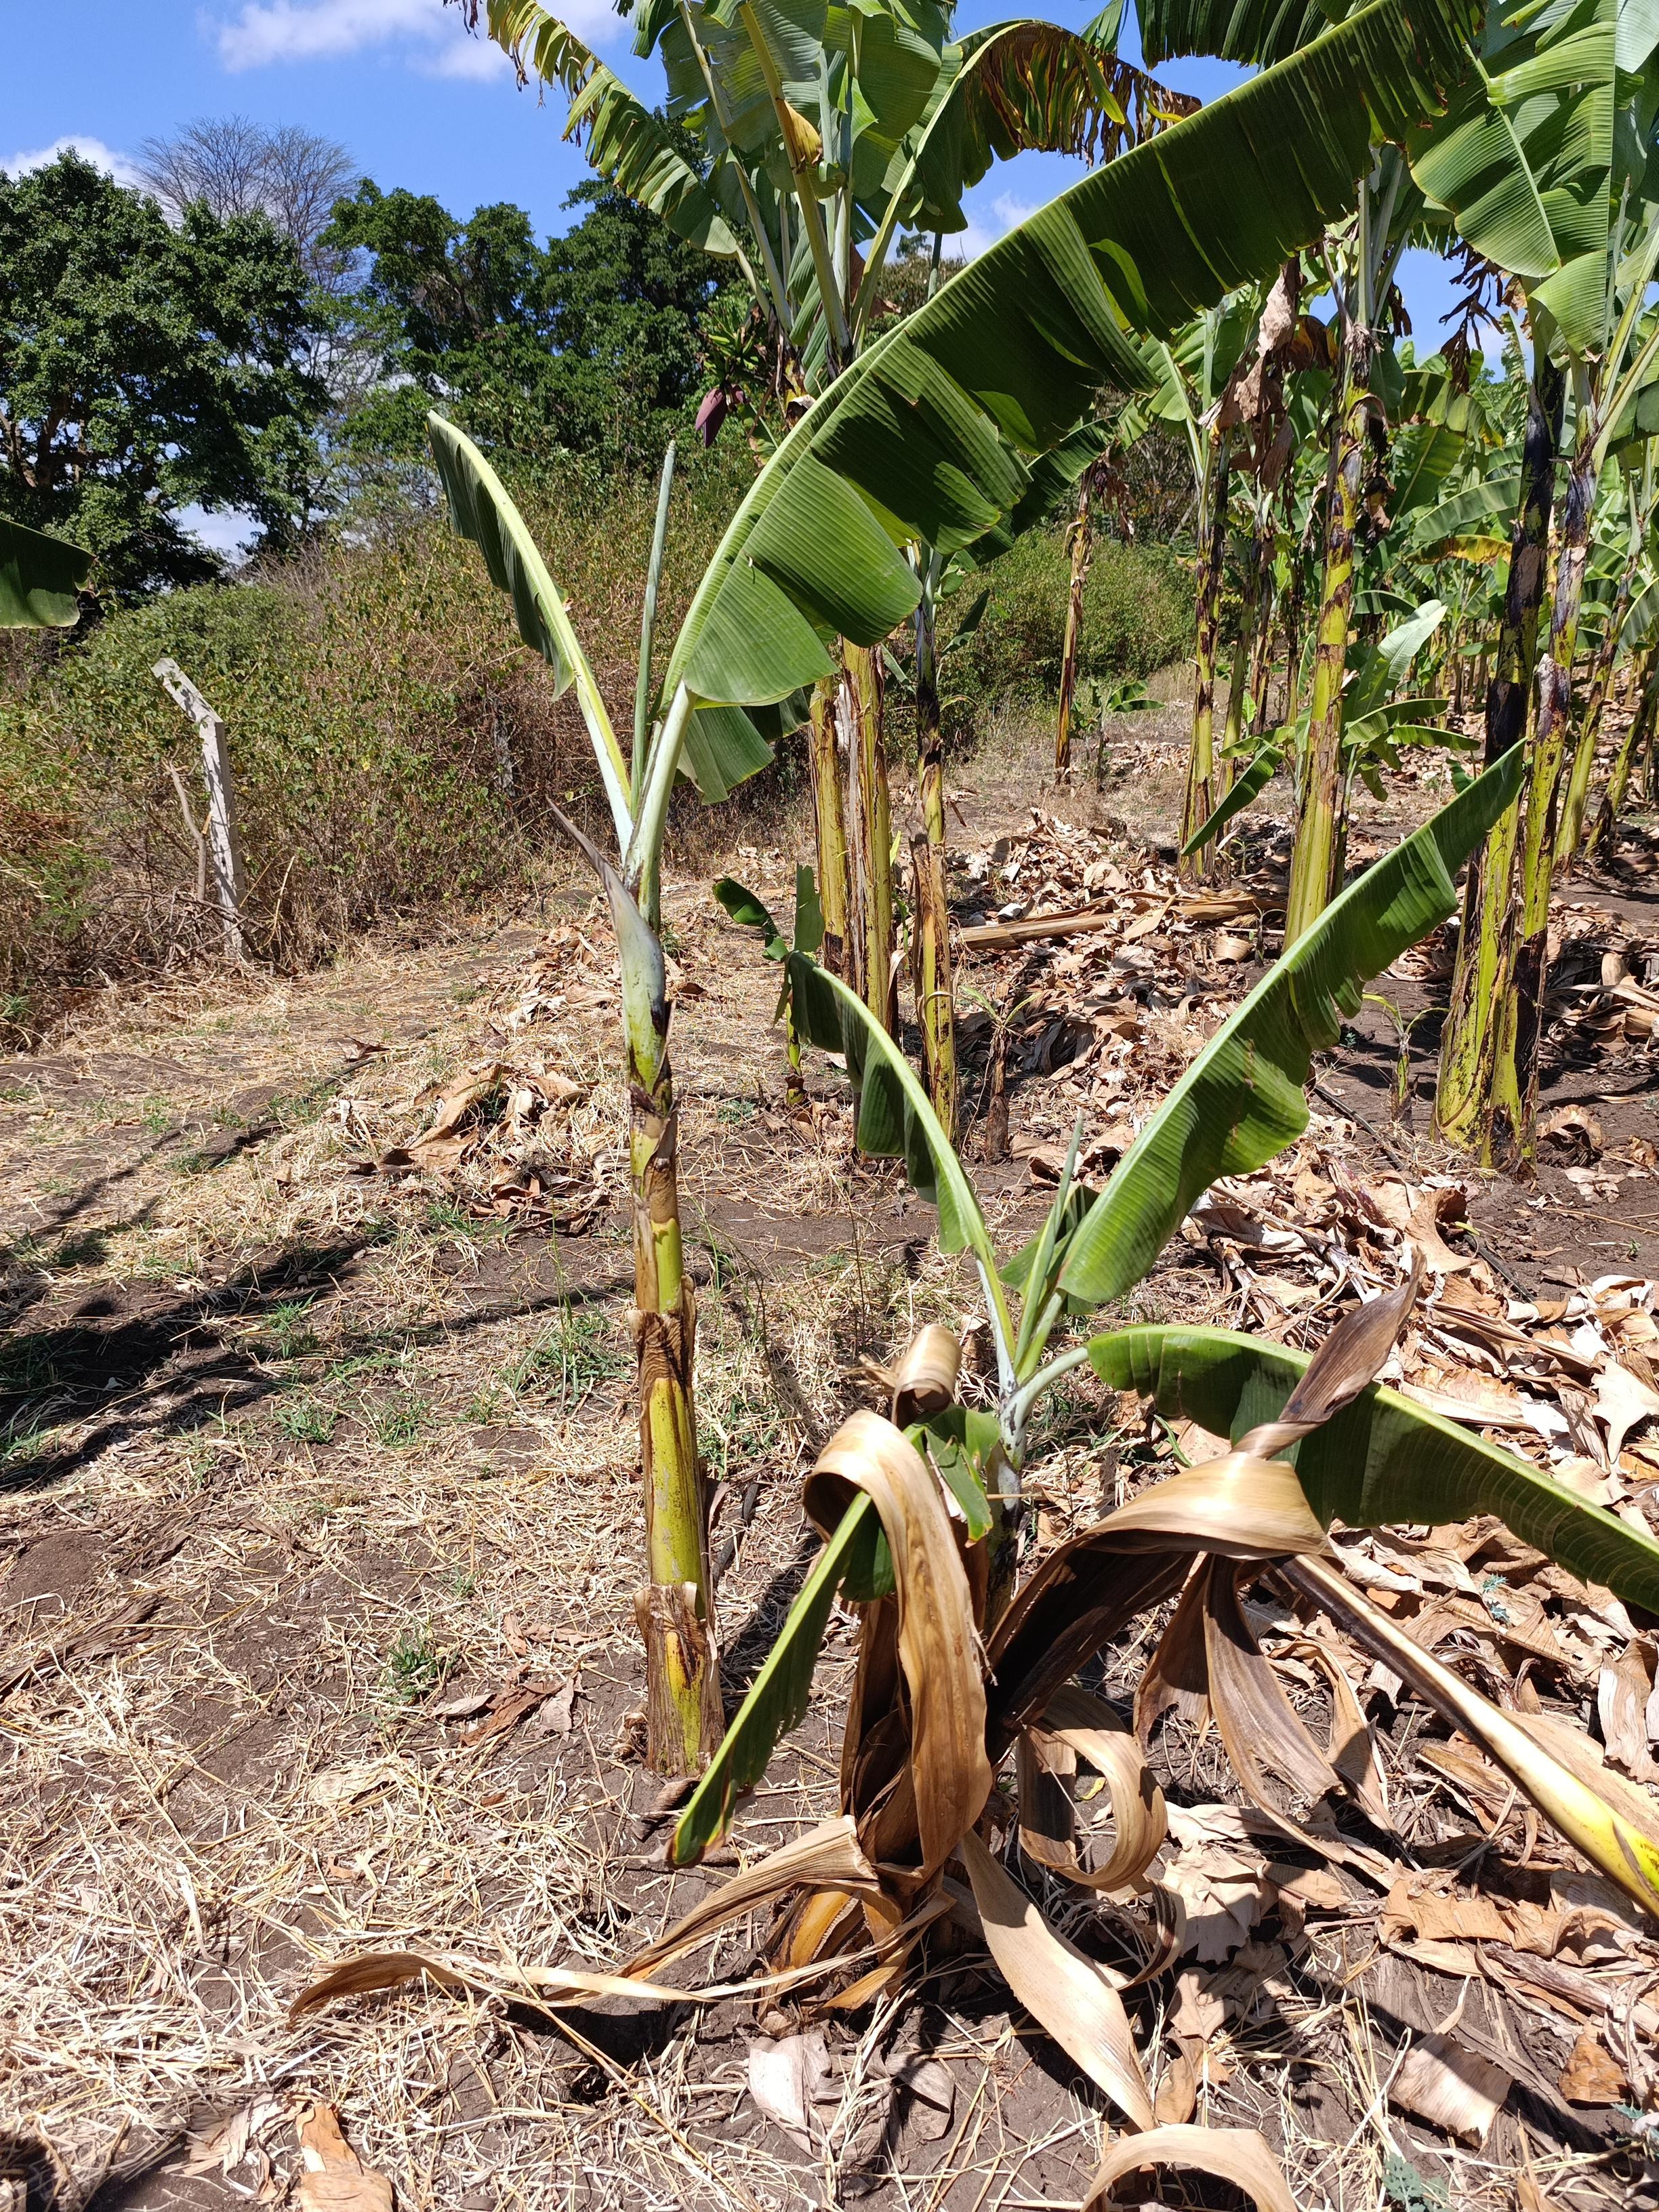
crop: banana
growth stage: vegetative
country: Tanzania
